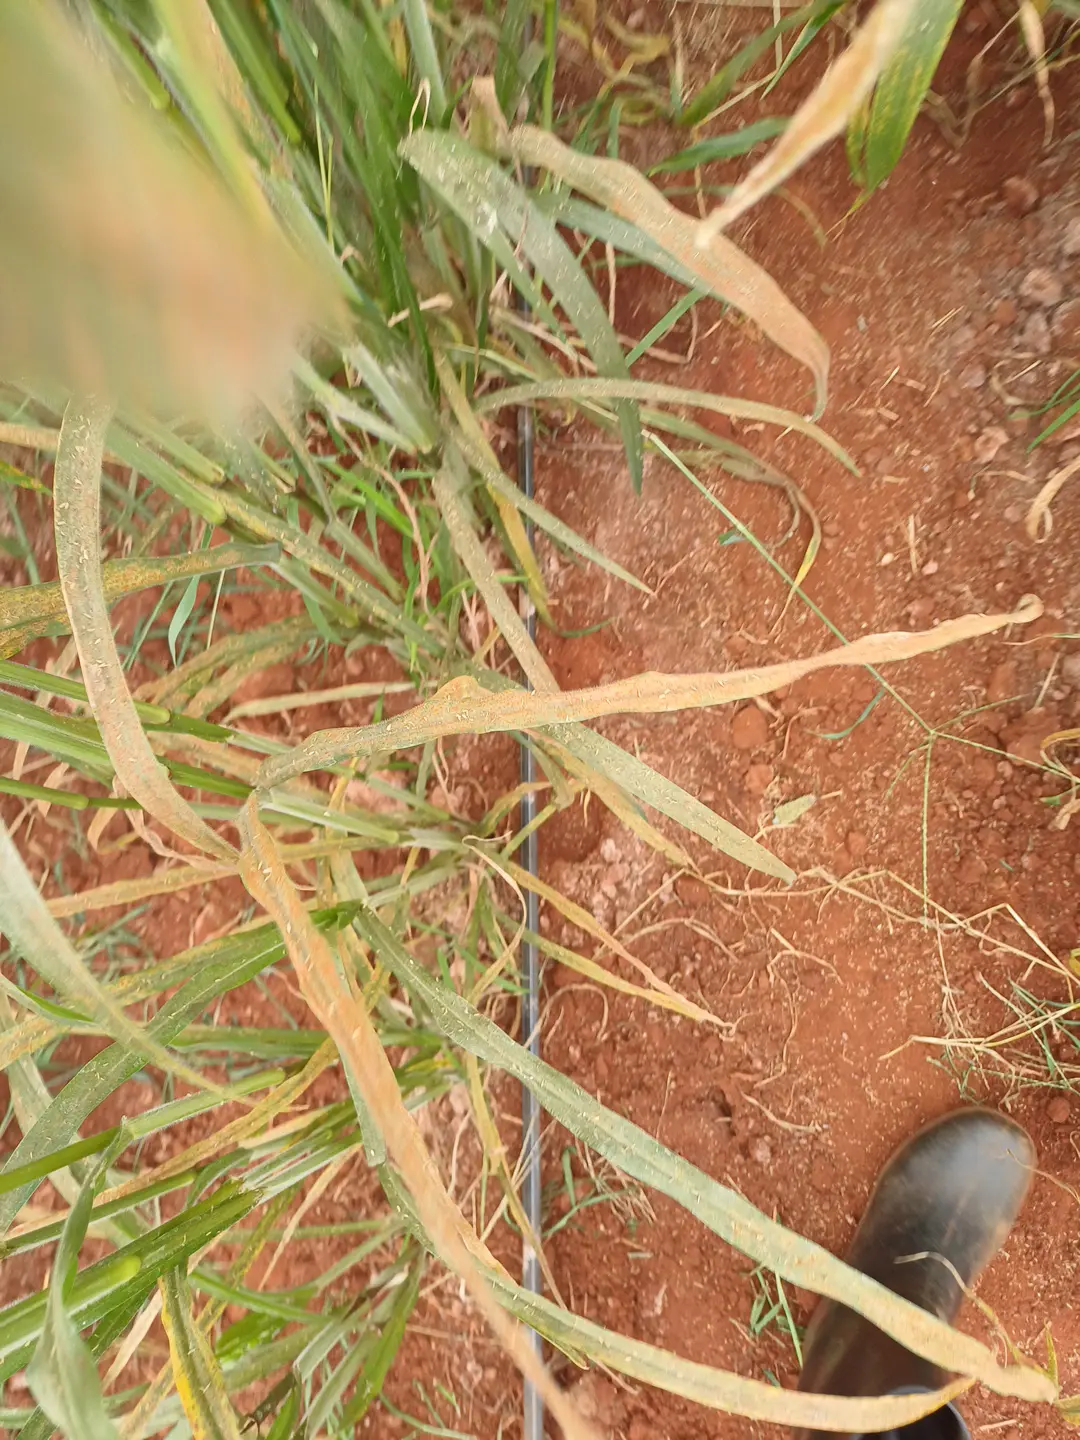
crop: pearl millet
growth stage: filling grain
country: Kenya
